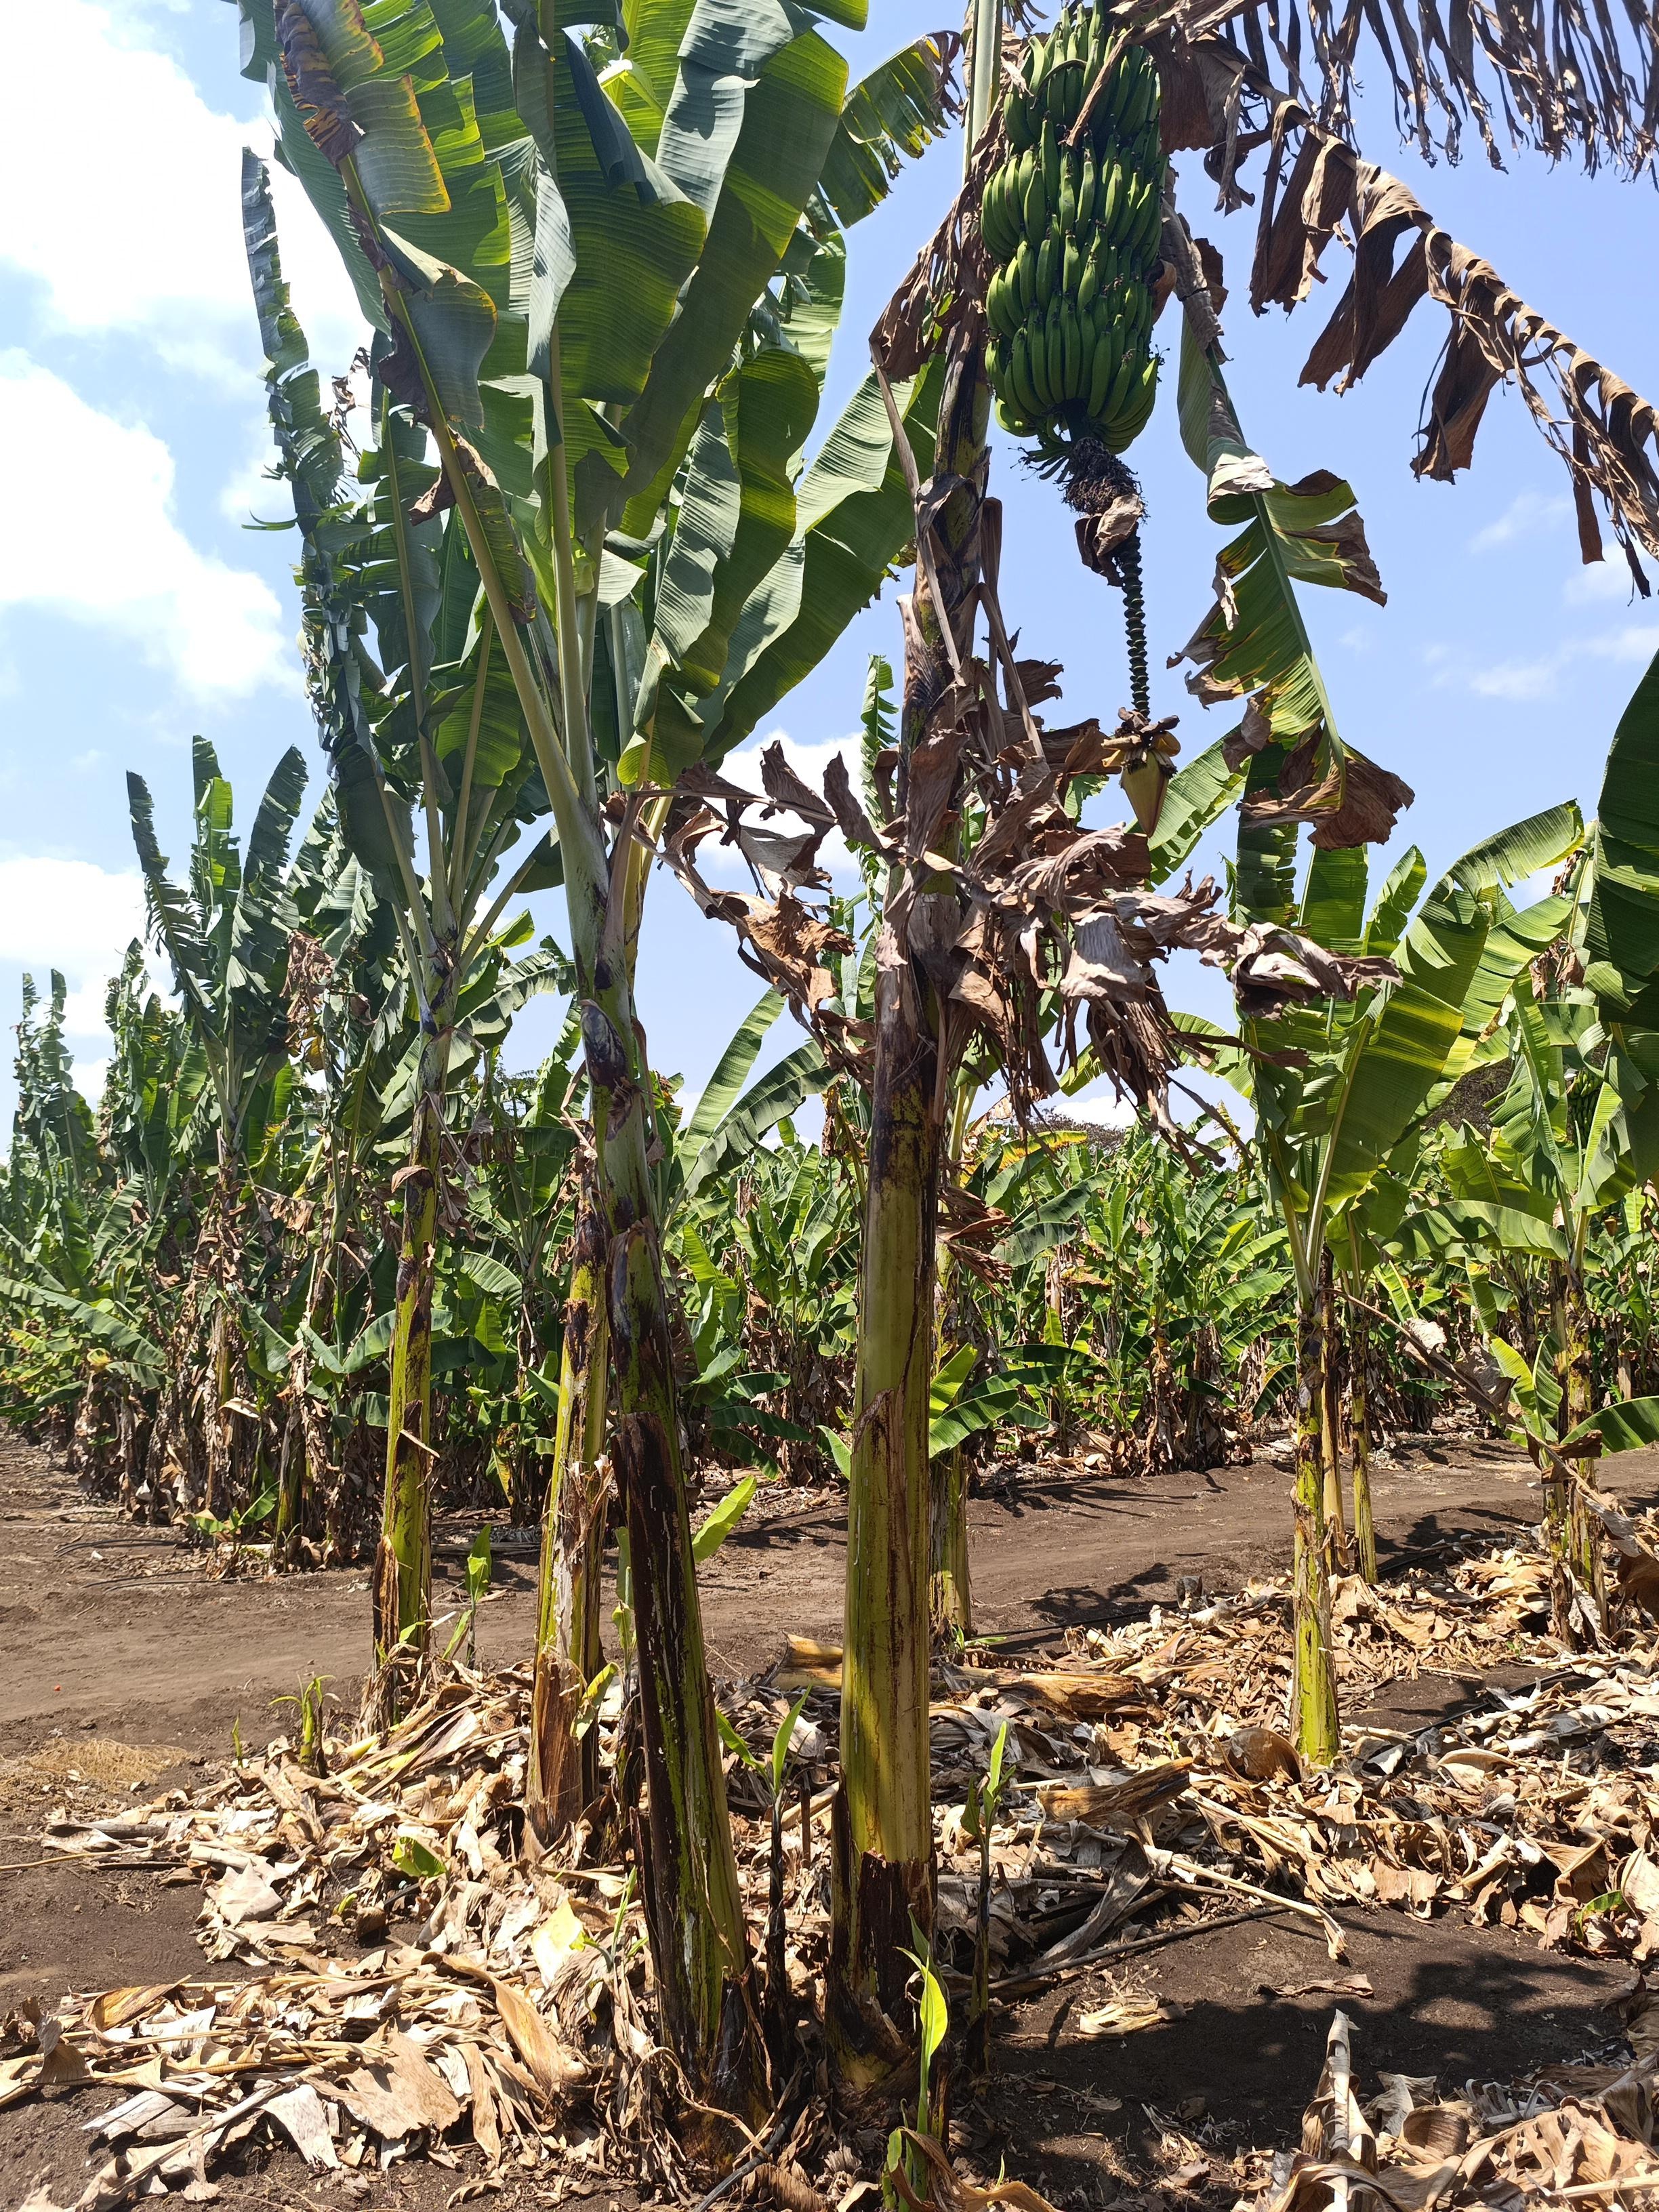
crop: banana
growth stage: development fruit
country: Tanzania
